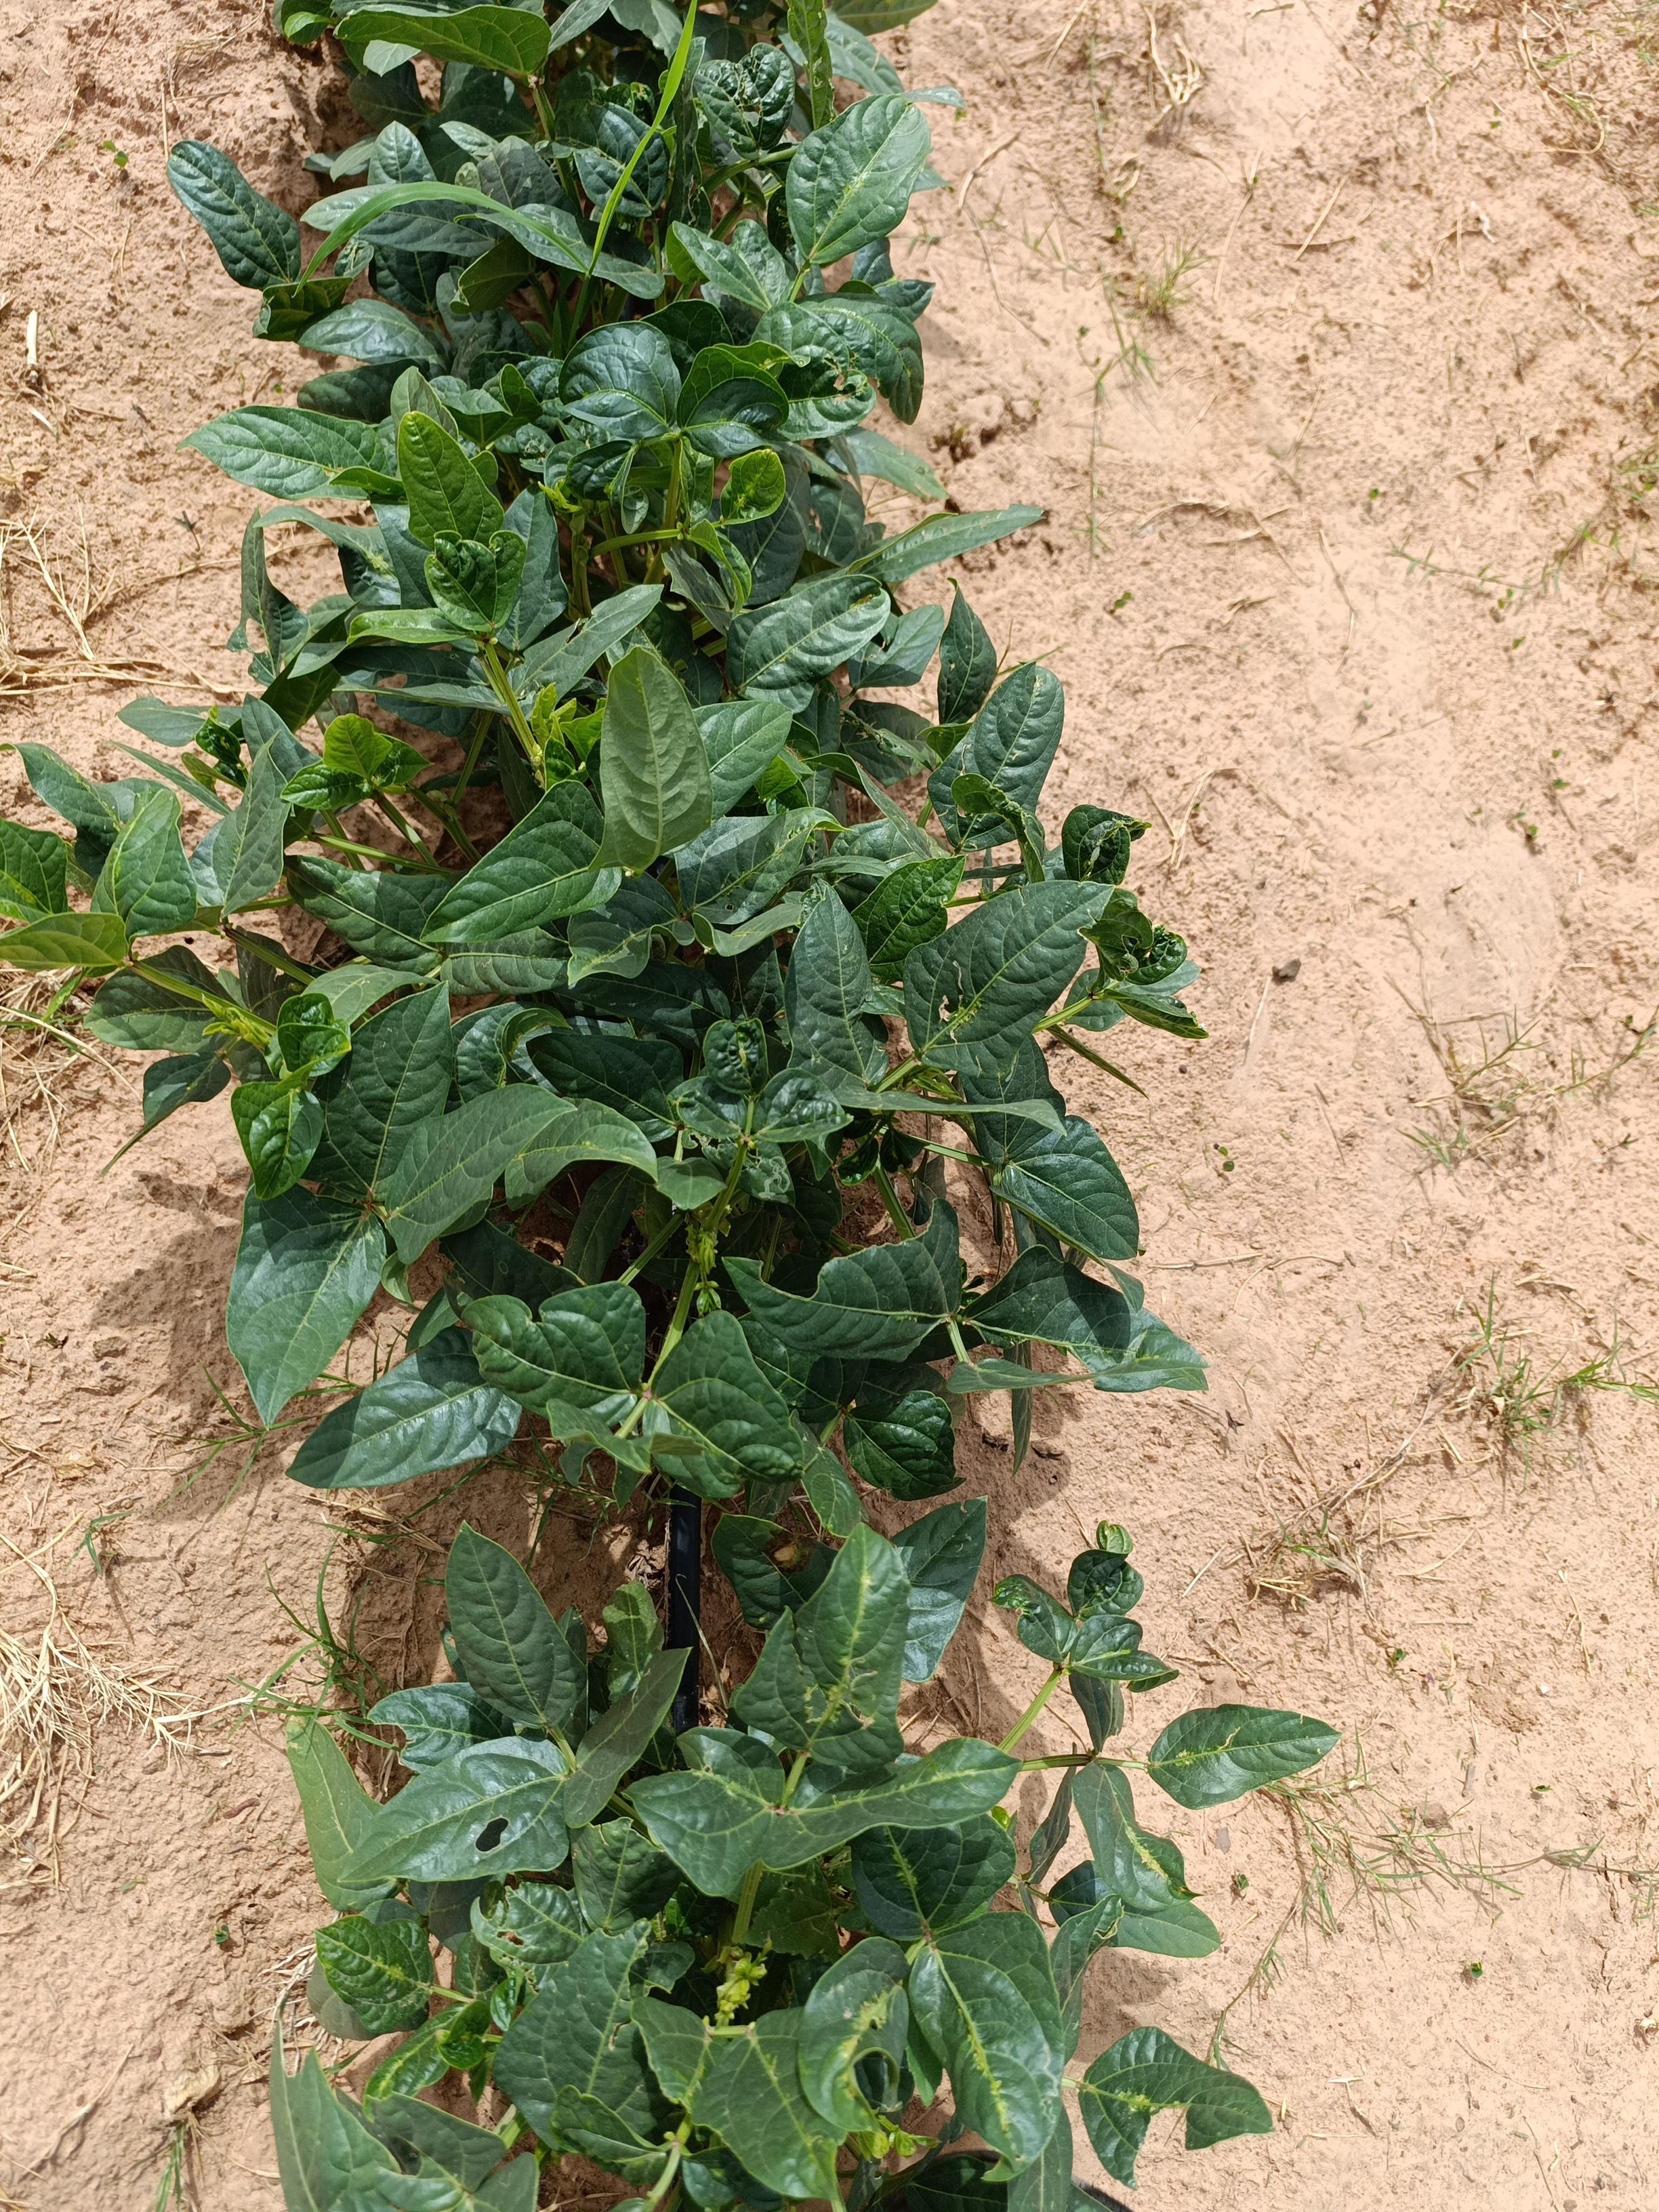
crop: cowpea
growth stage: flowering
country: Nigeria
